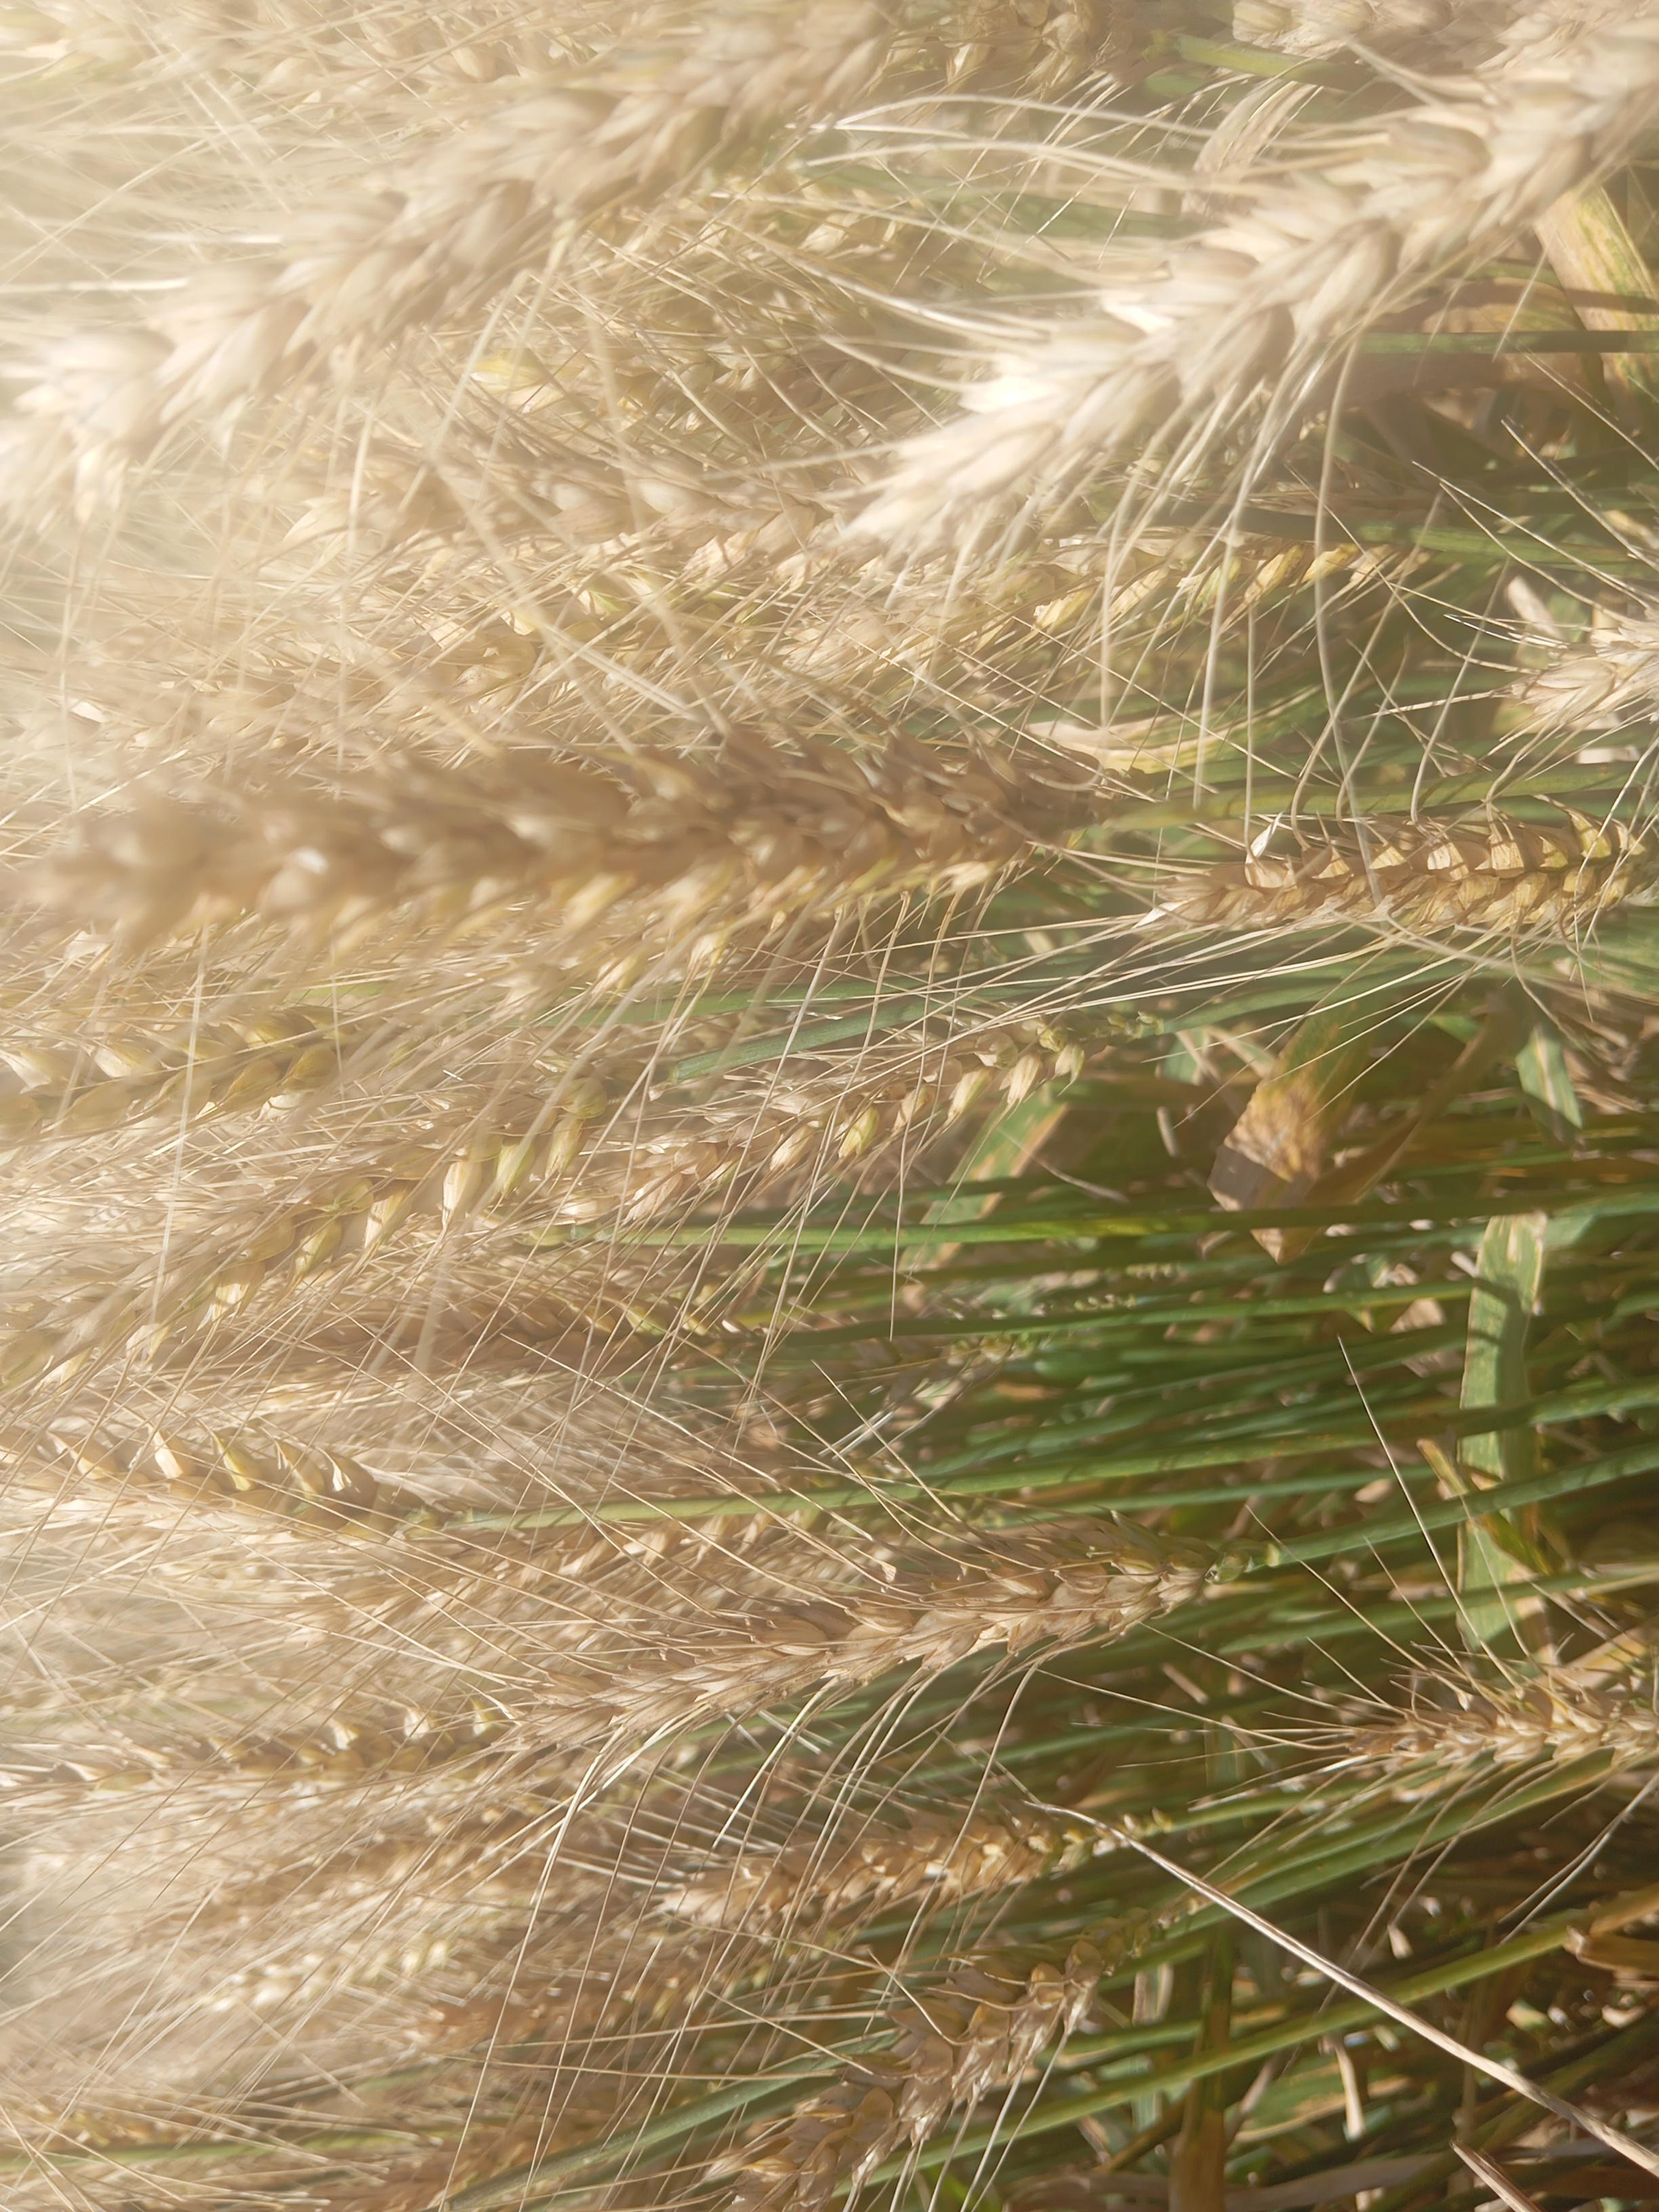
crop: wheat
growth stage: maturity
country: Kenya
